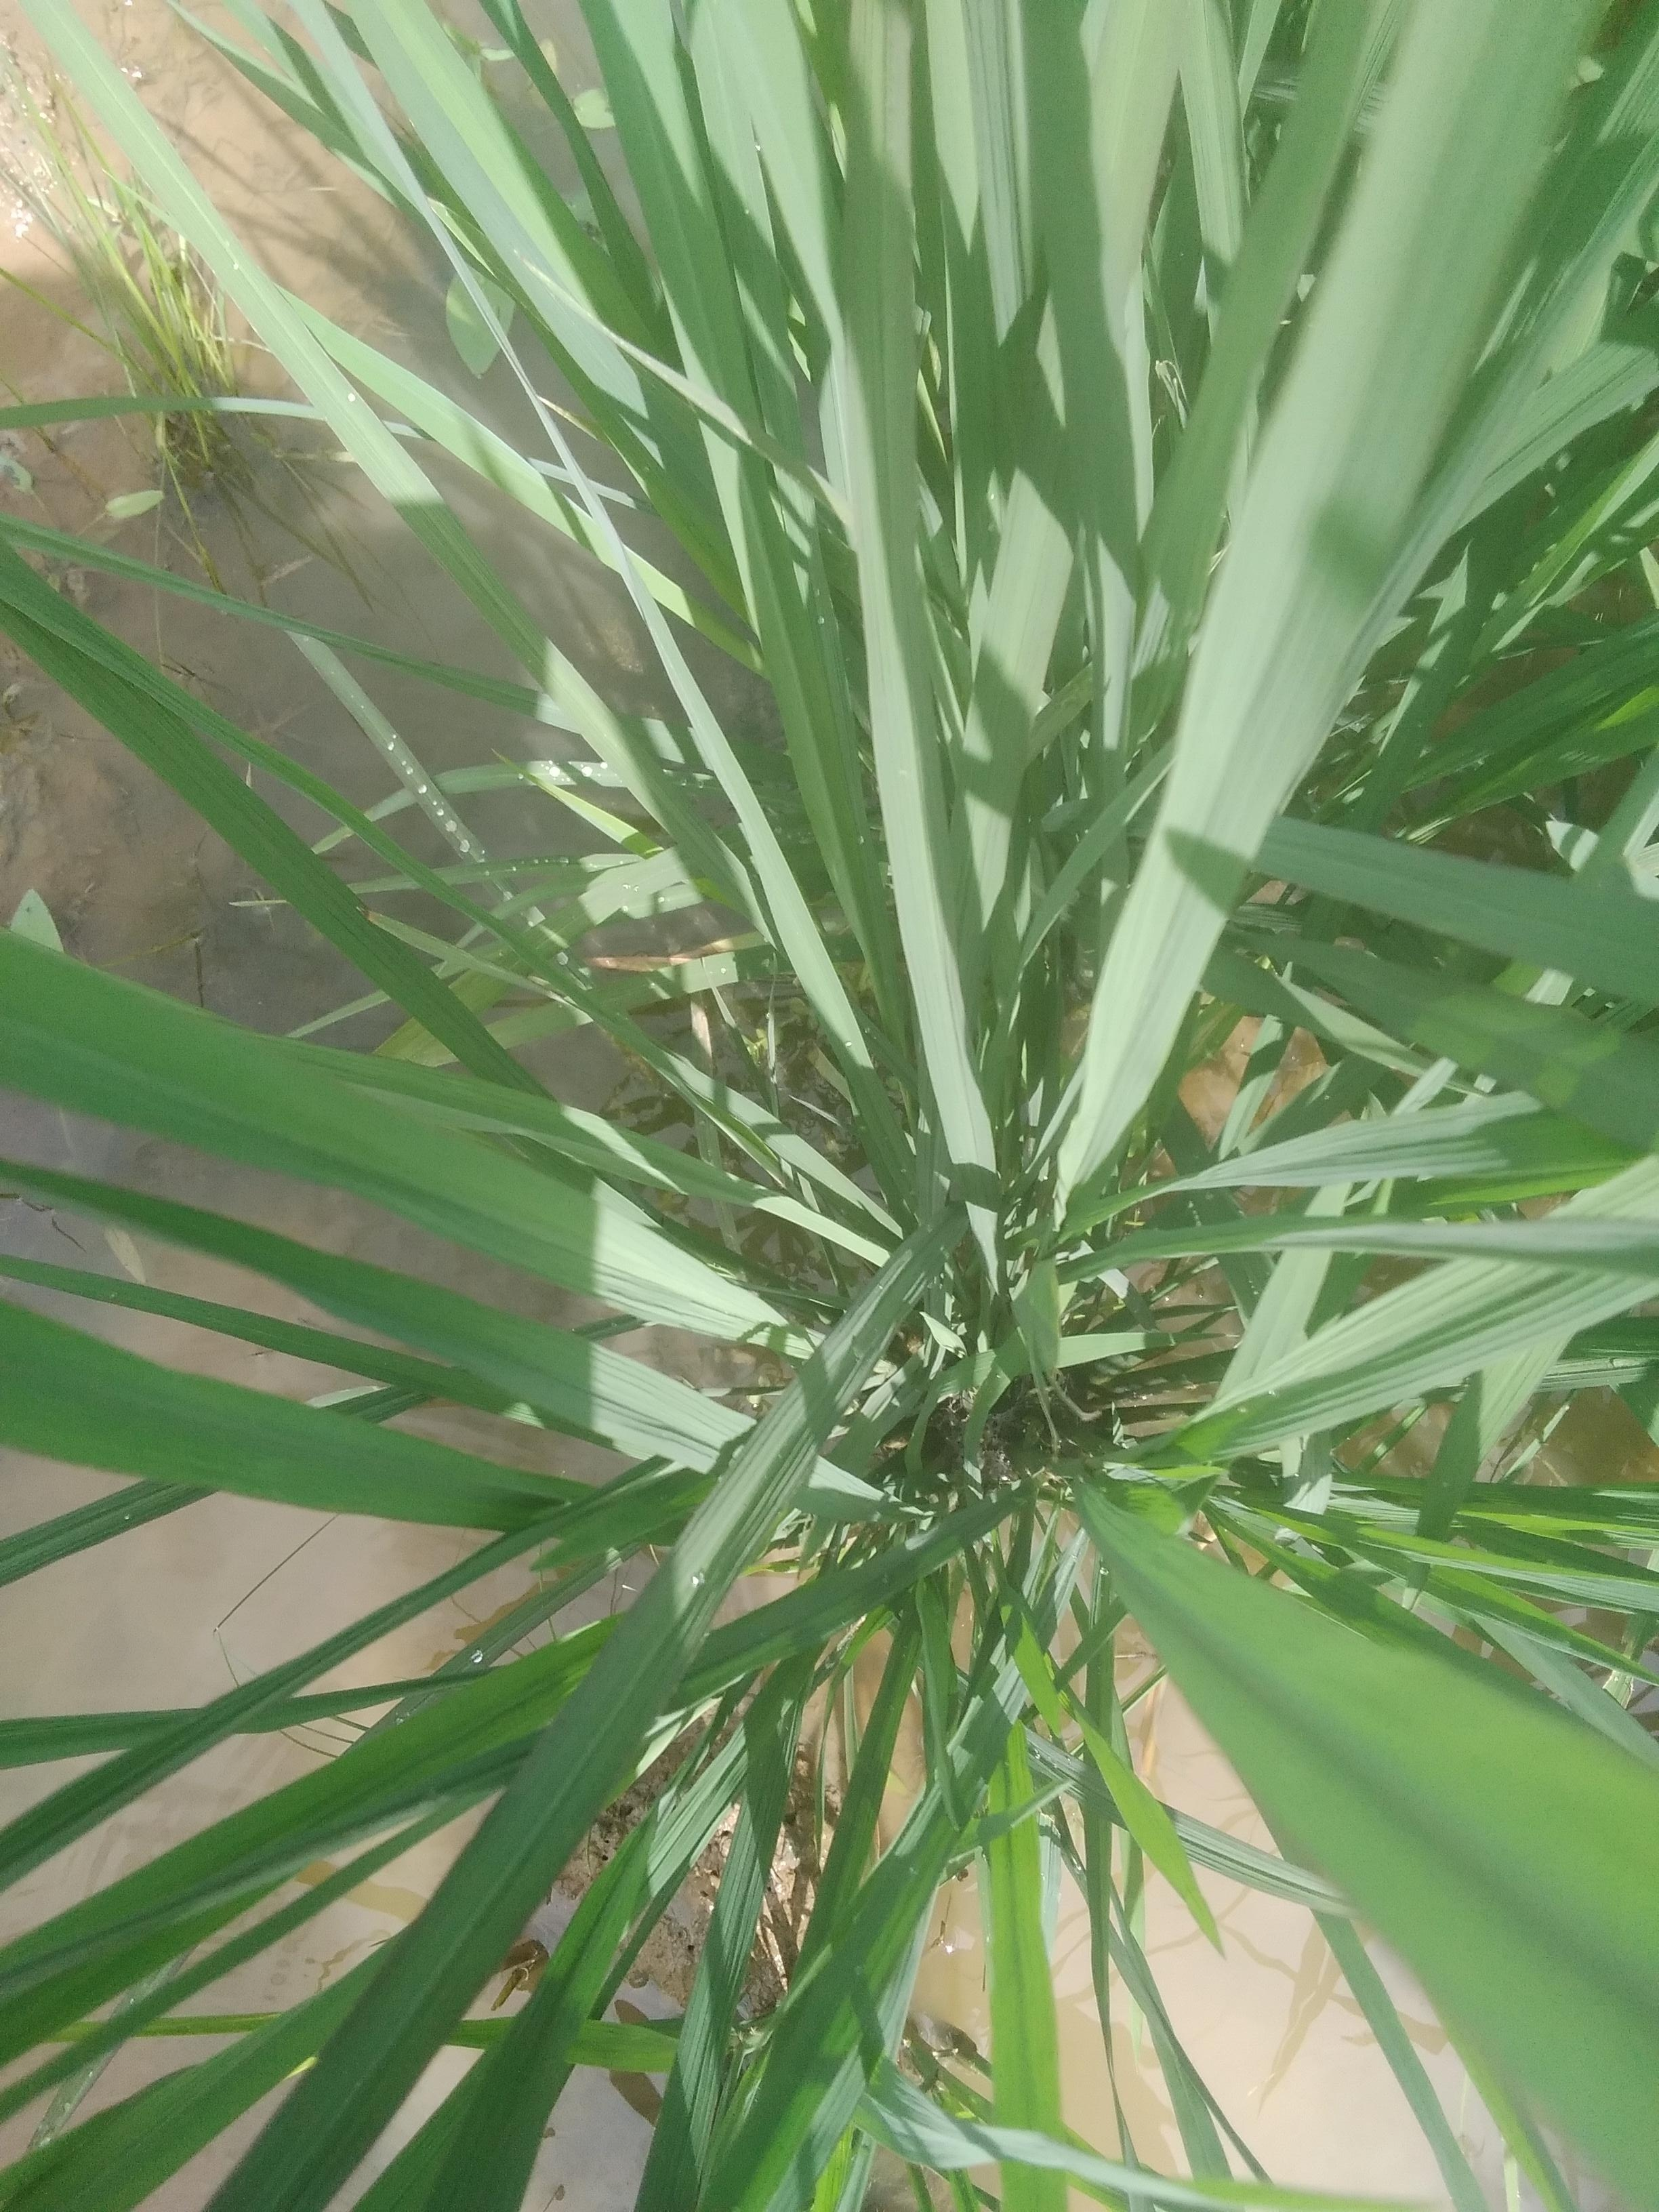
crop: rice
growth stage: elongation stem
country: Nigeria
